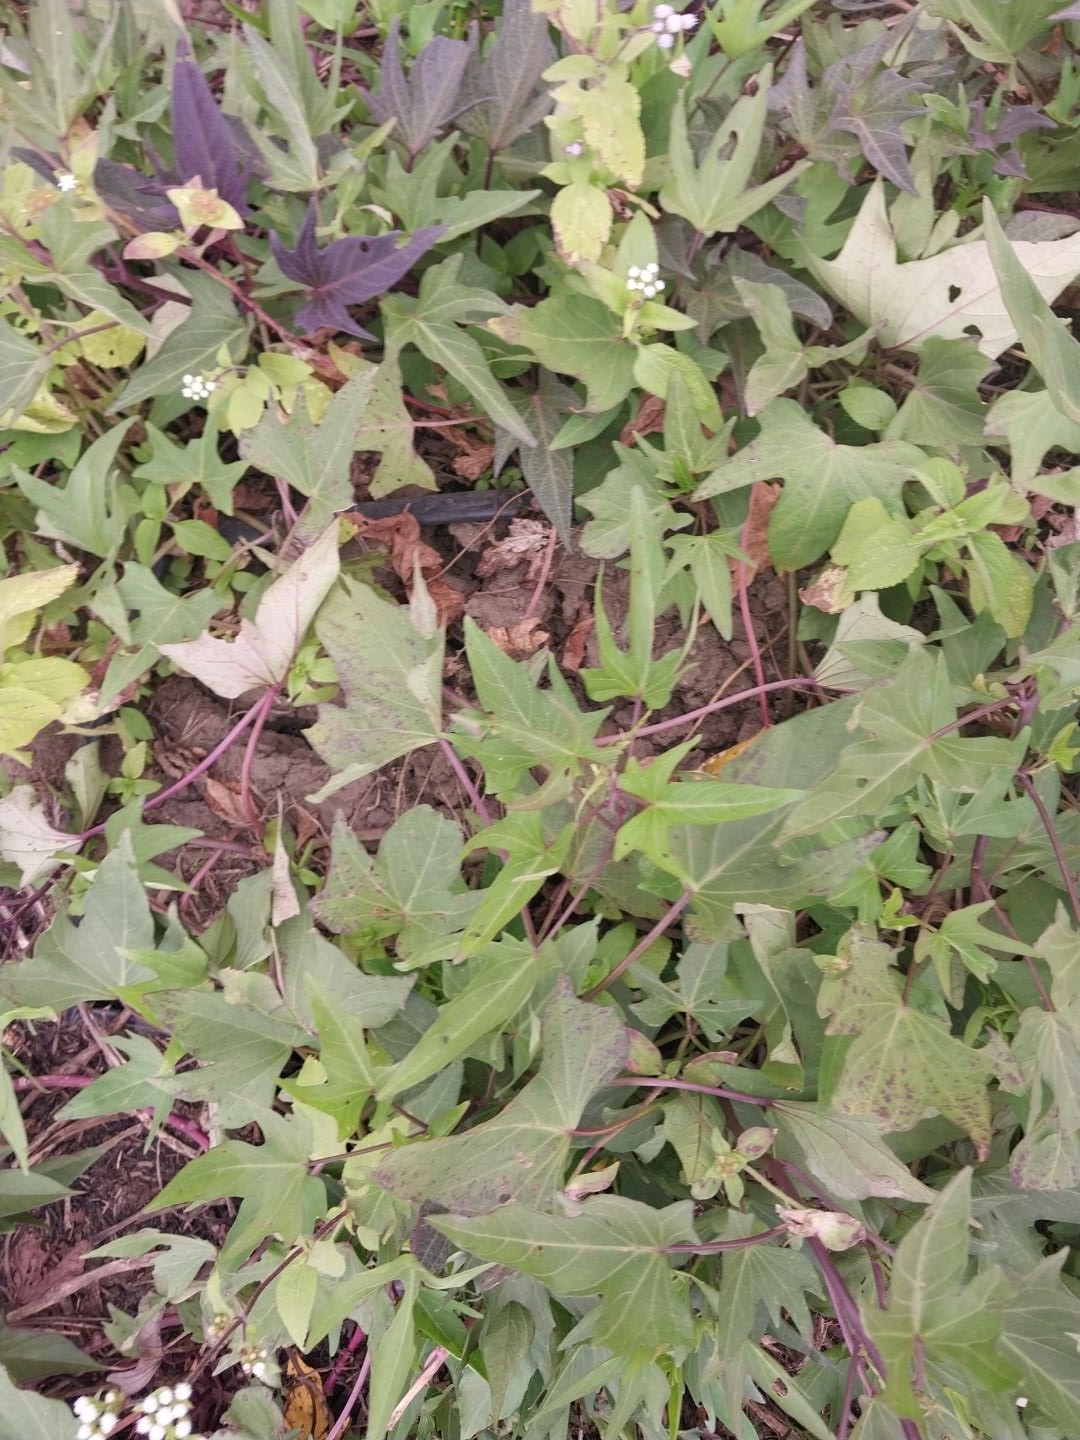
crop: sweet potato
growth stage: flowering
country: Tanzania
